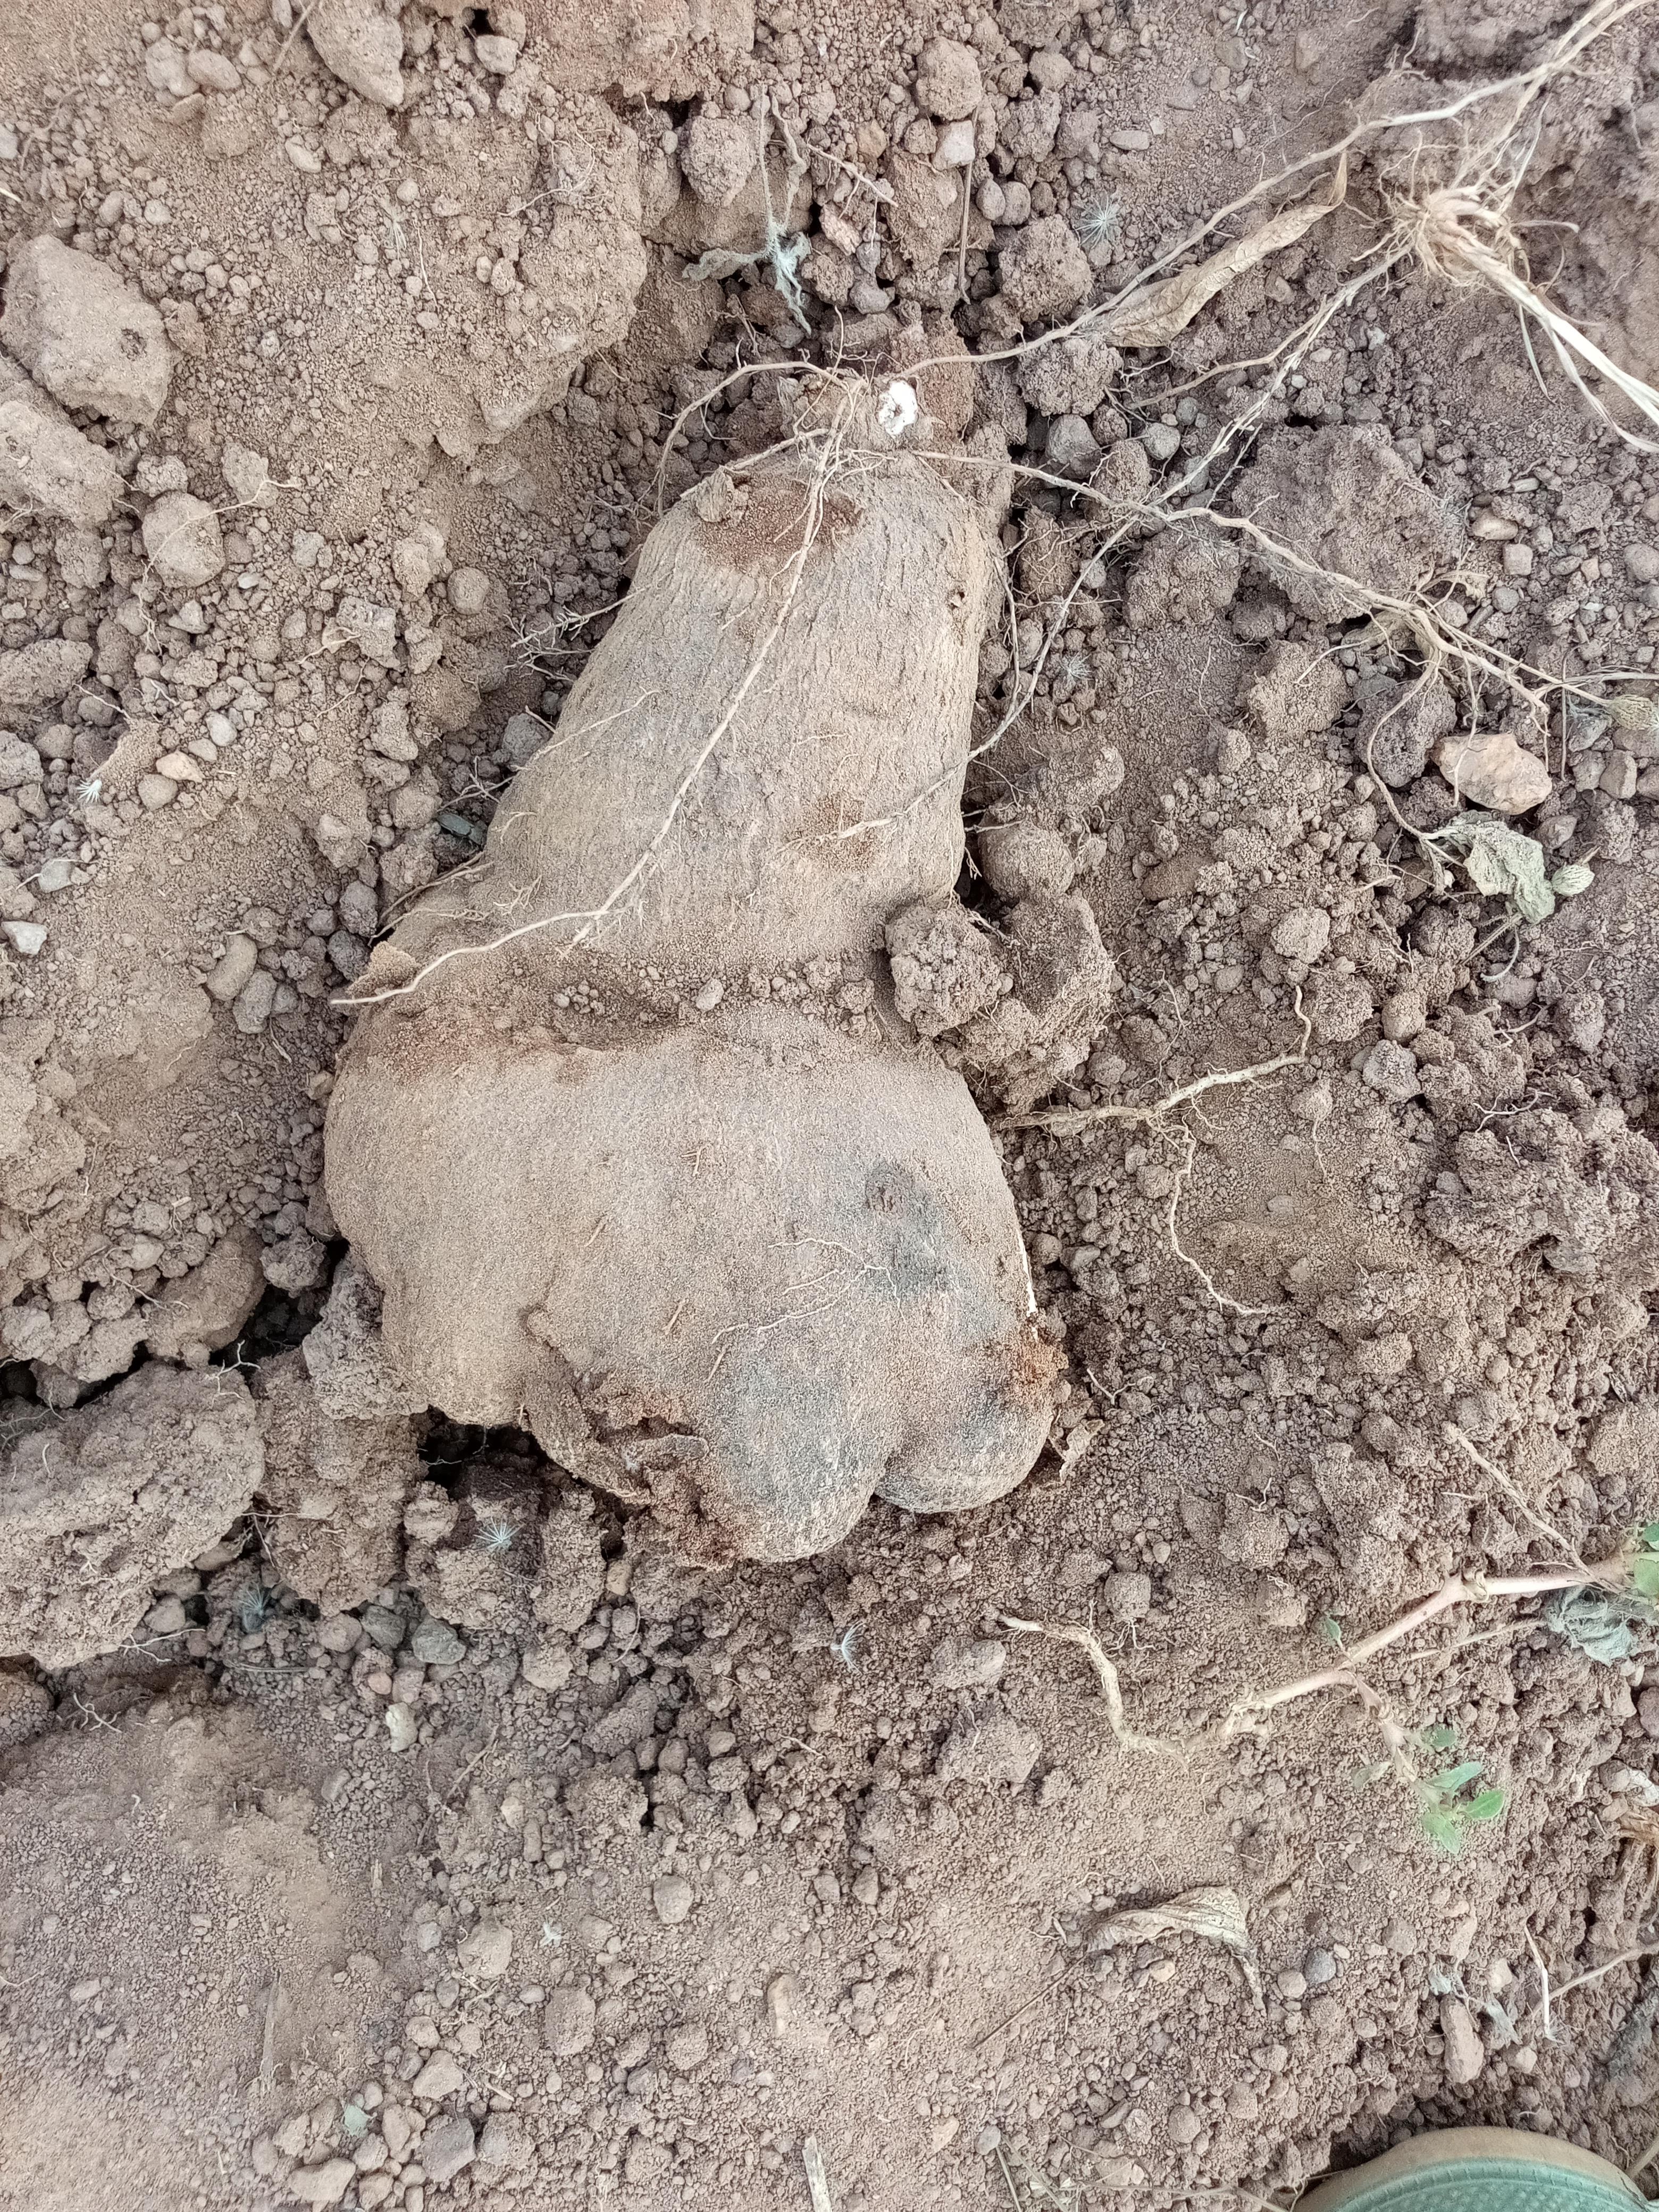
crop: yam
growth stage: harvest
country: Nigeria
